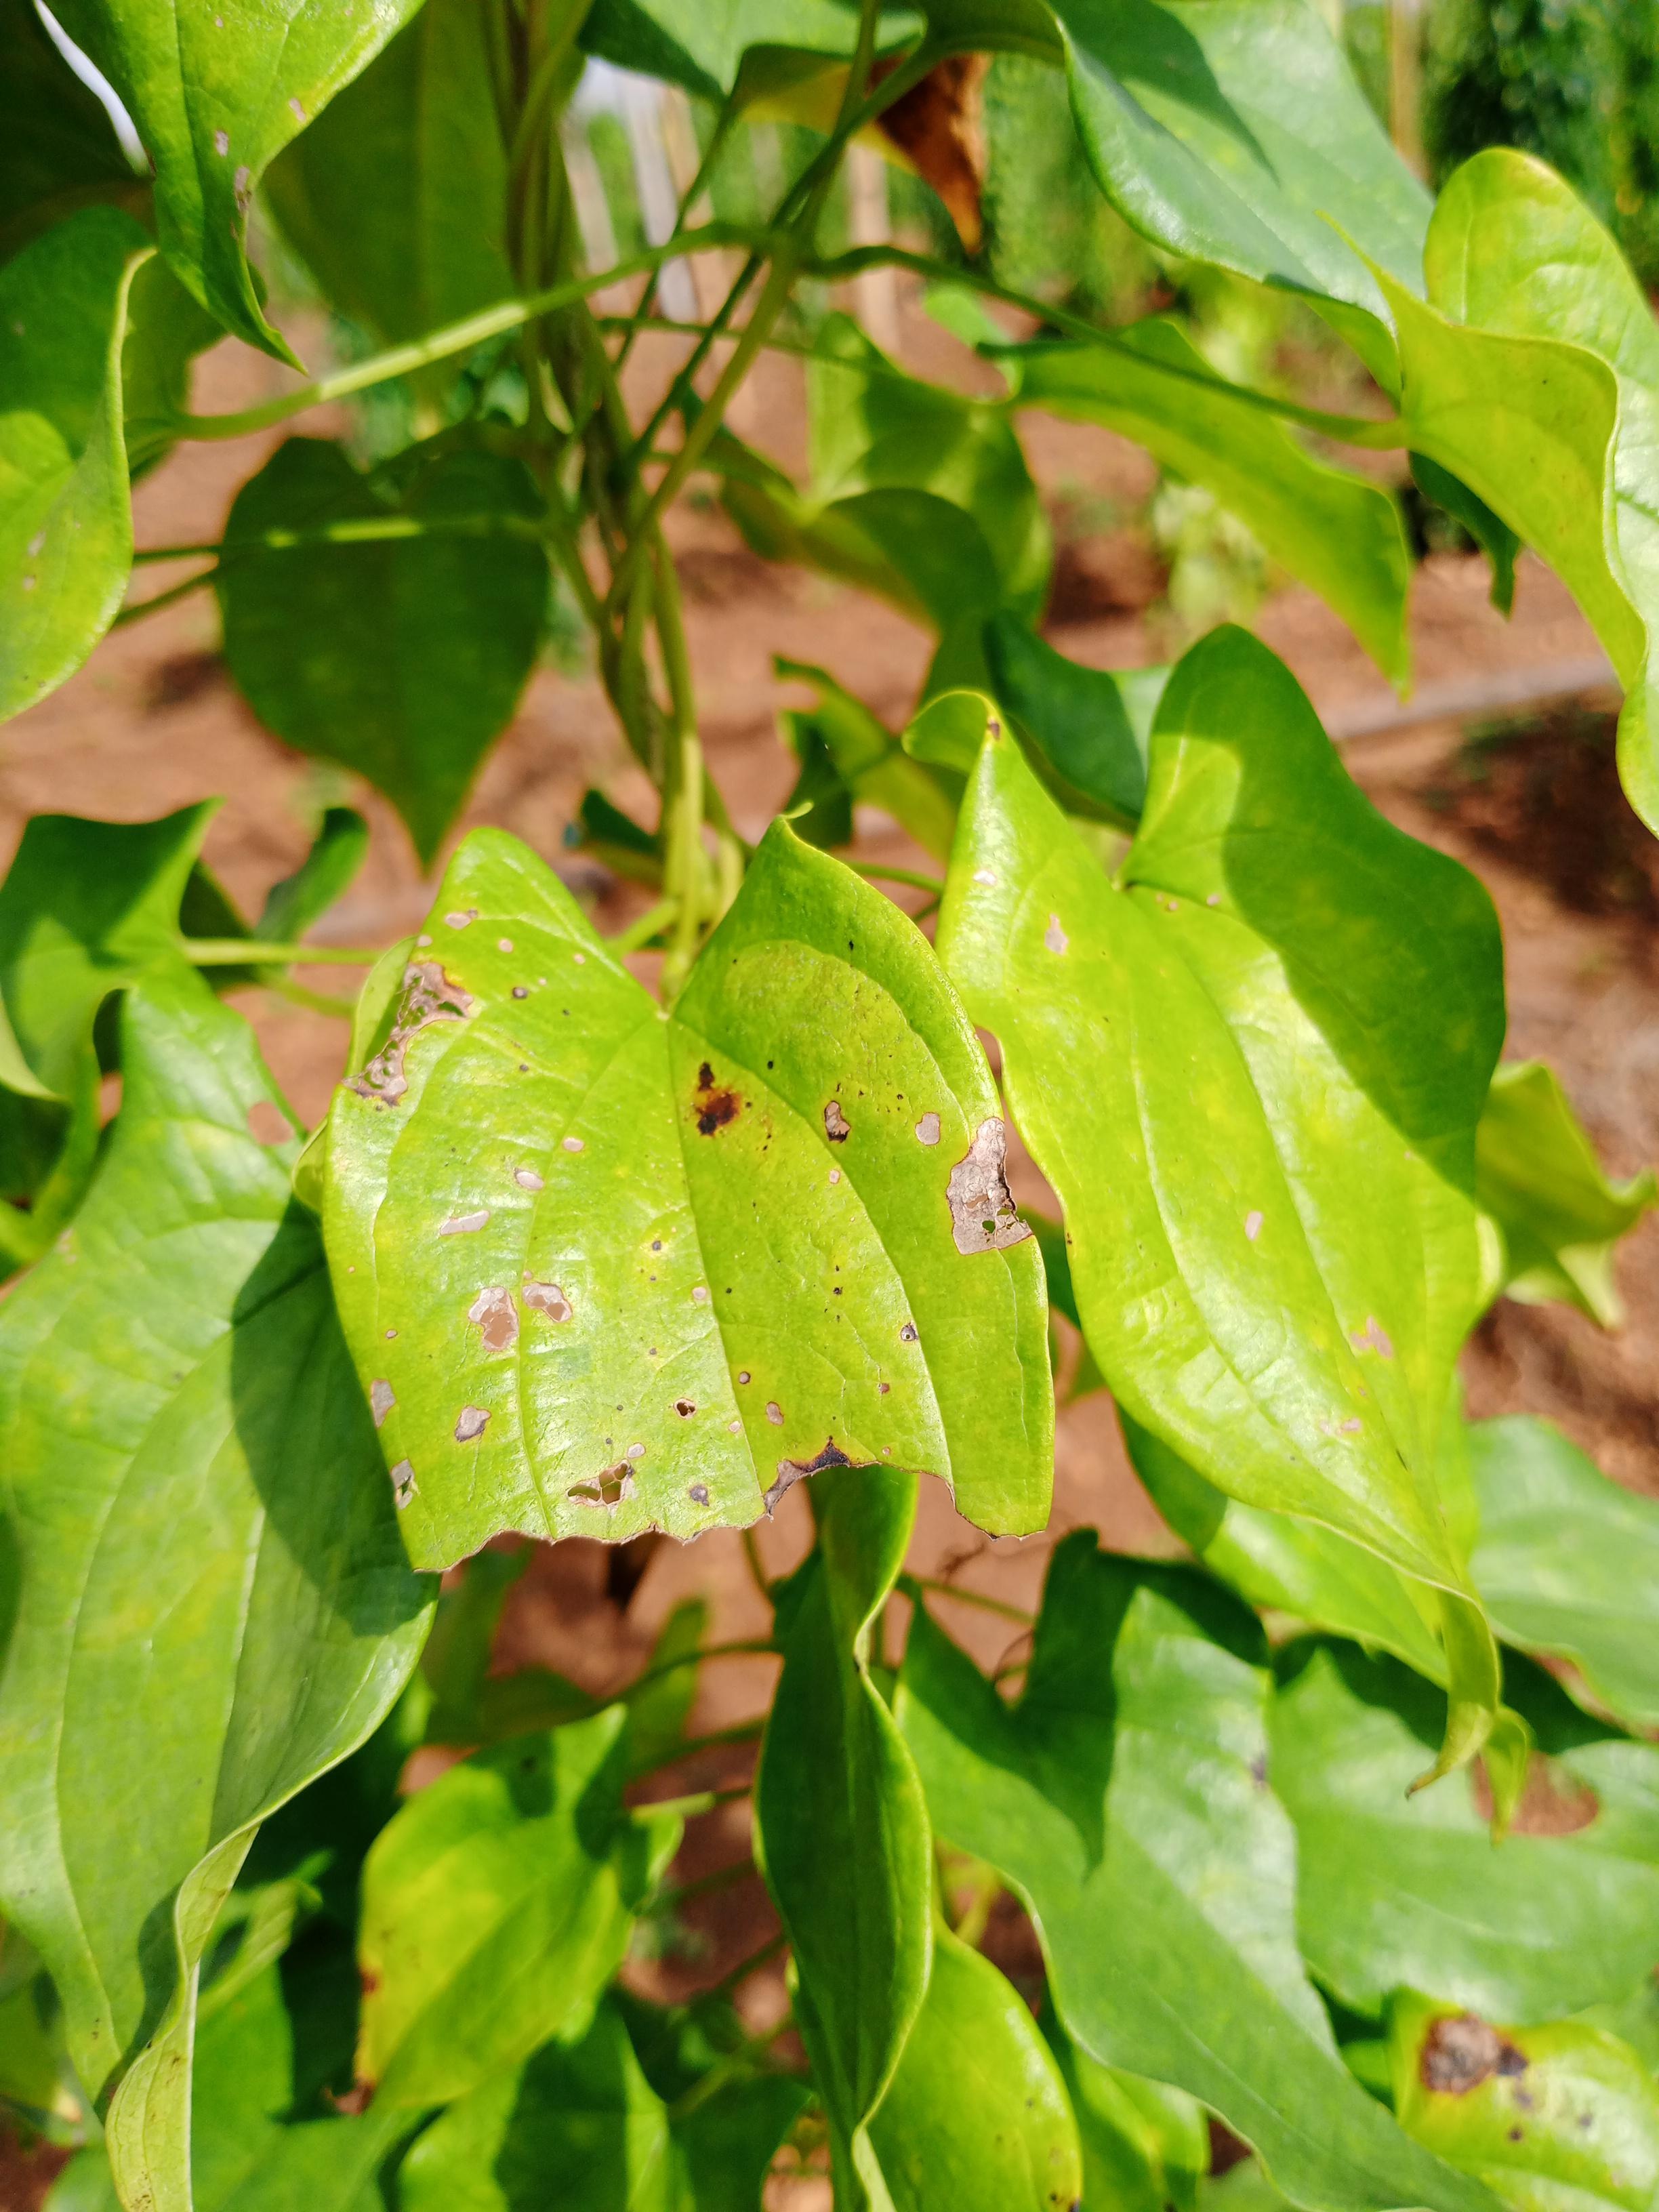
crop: yam
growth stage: vegetative
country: Nigeria
